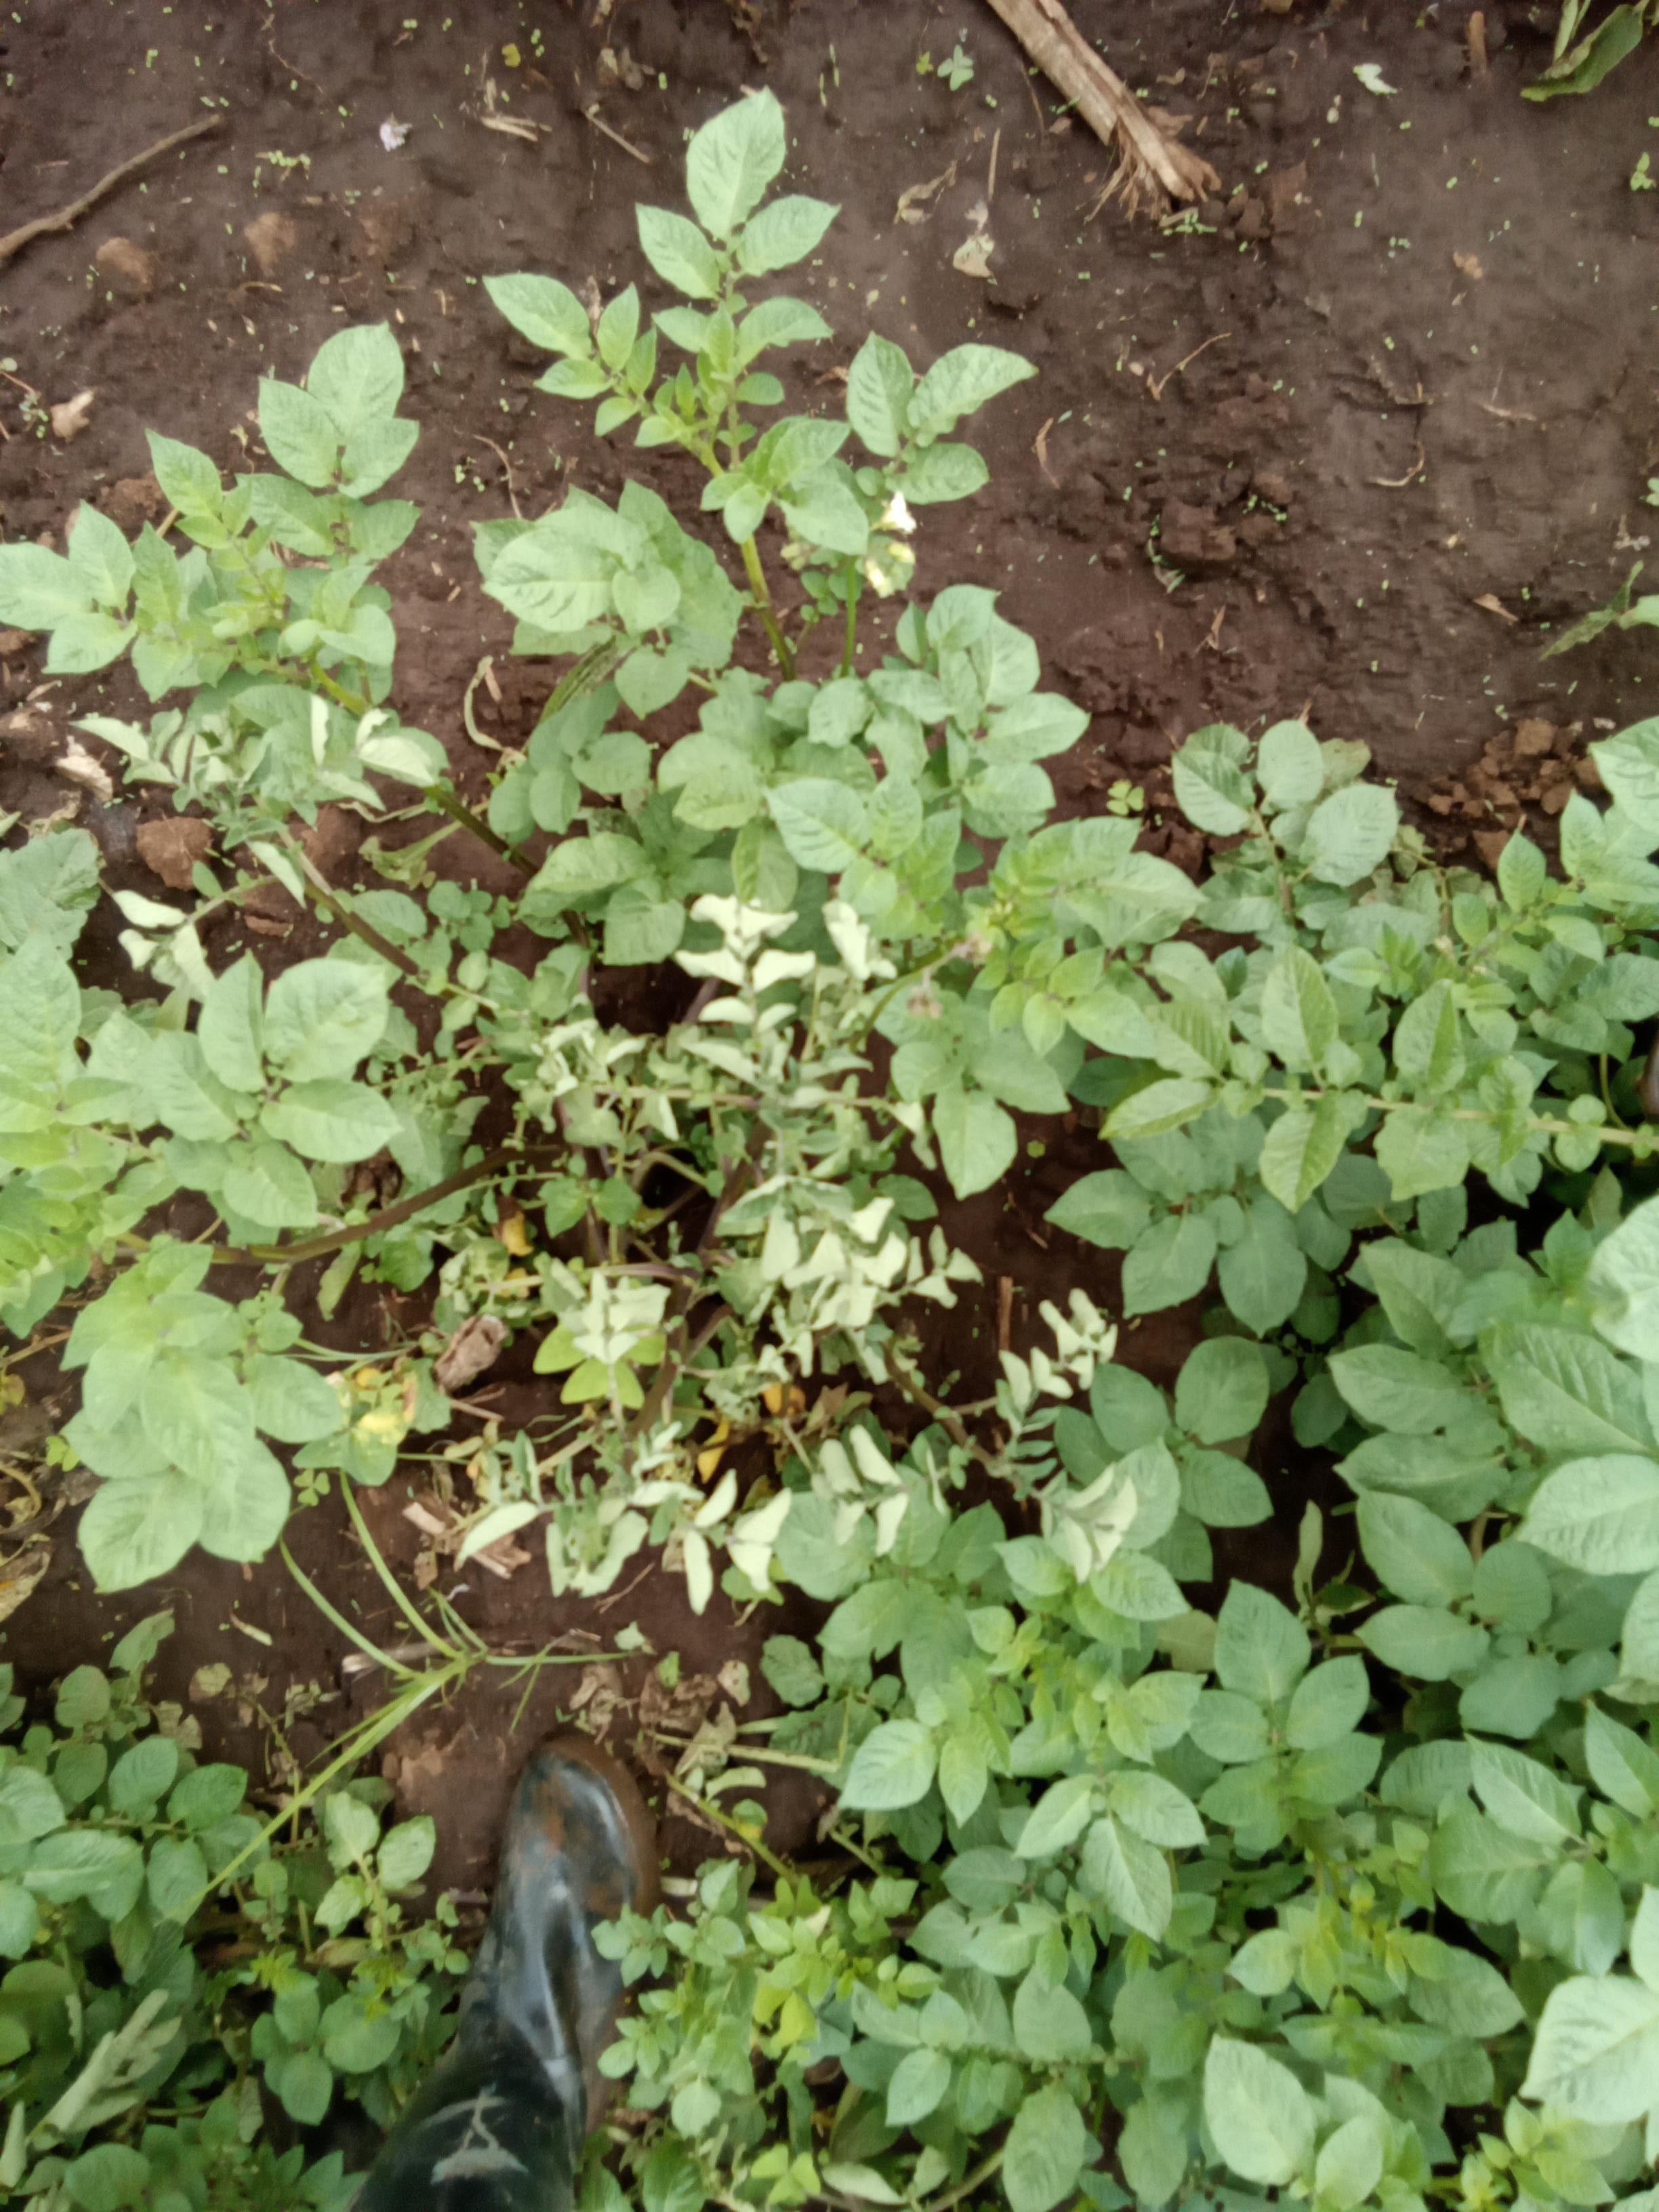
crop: potato
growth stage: vegetative
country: Kenya
